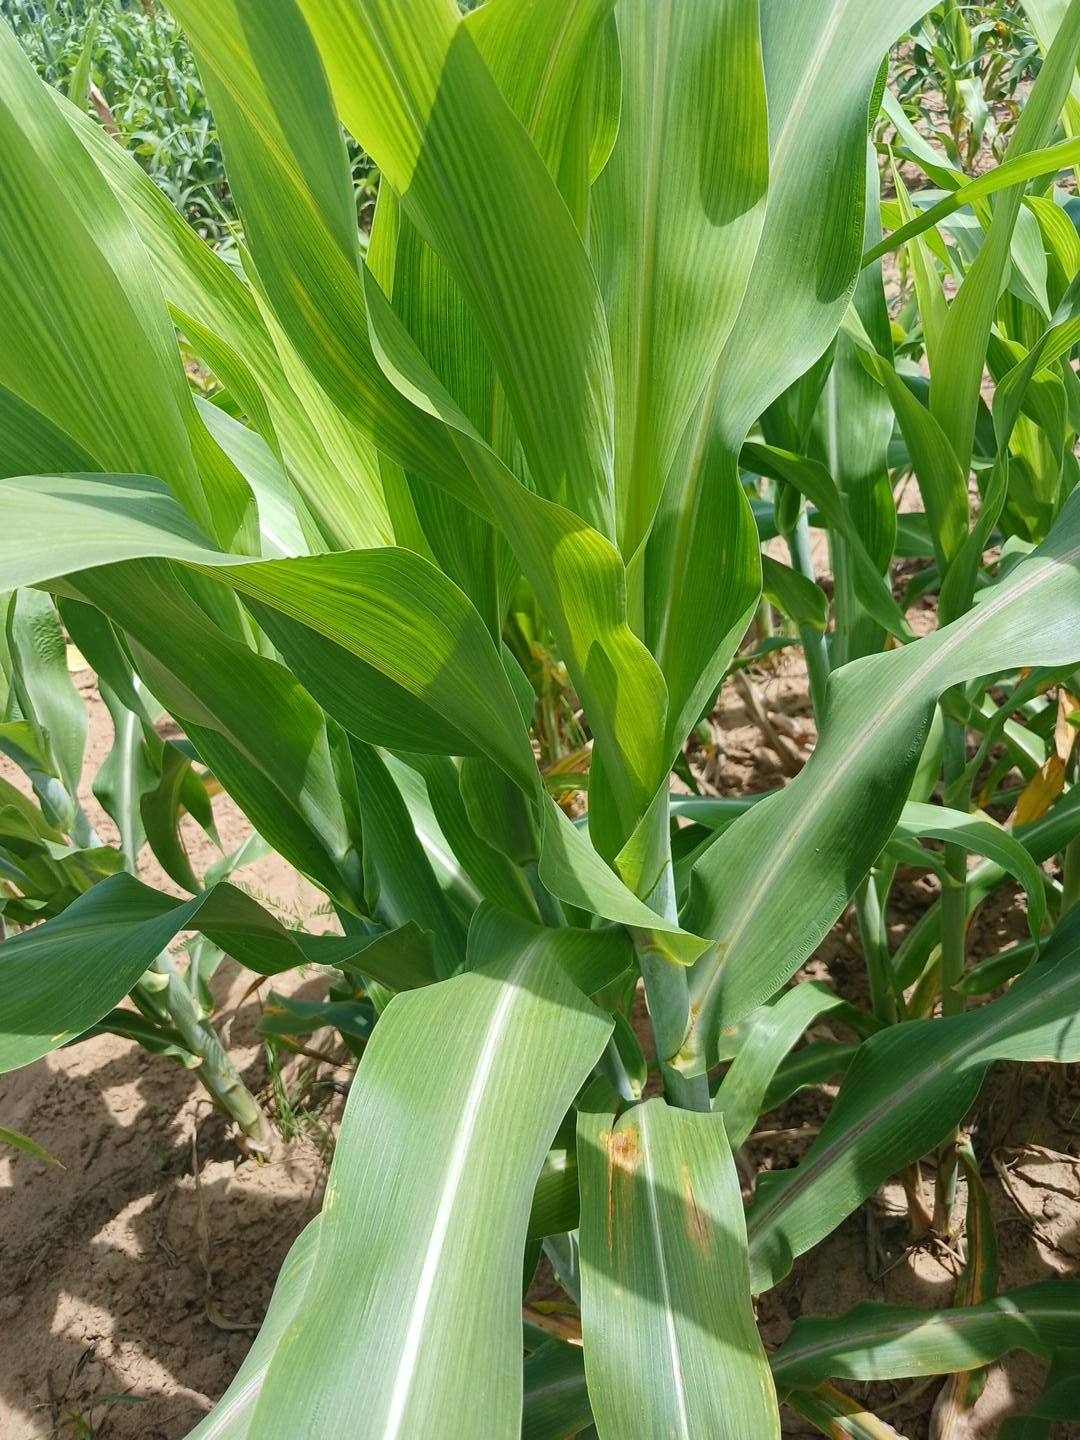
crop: sorghum
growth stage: vegetative
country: Senegal
